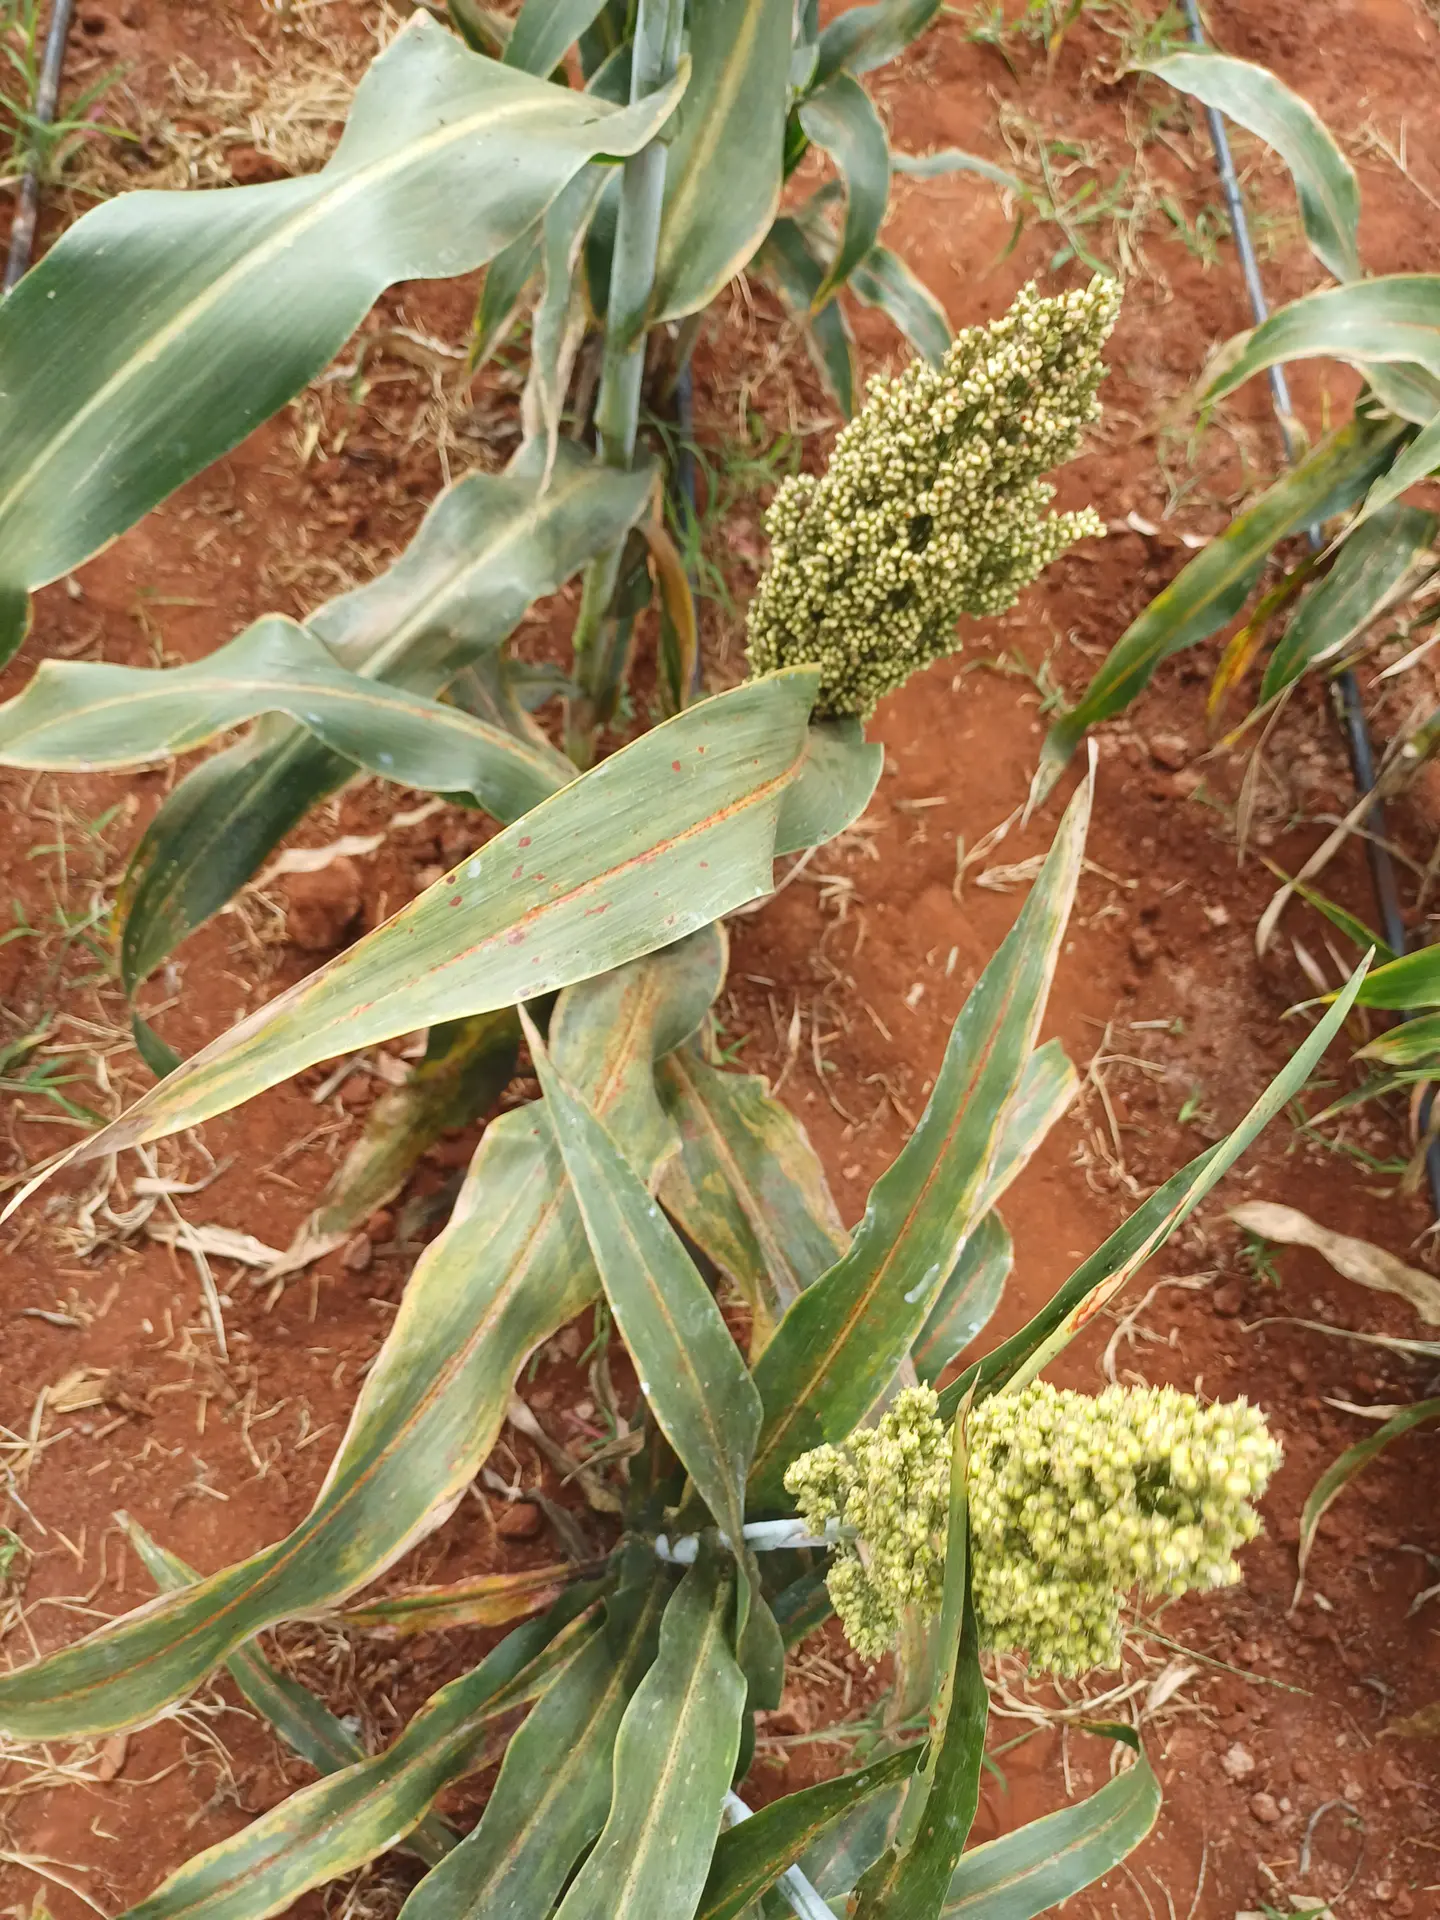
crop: sorghum
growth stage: filling grain
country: Kenya
